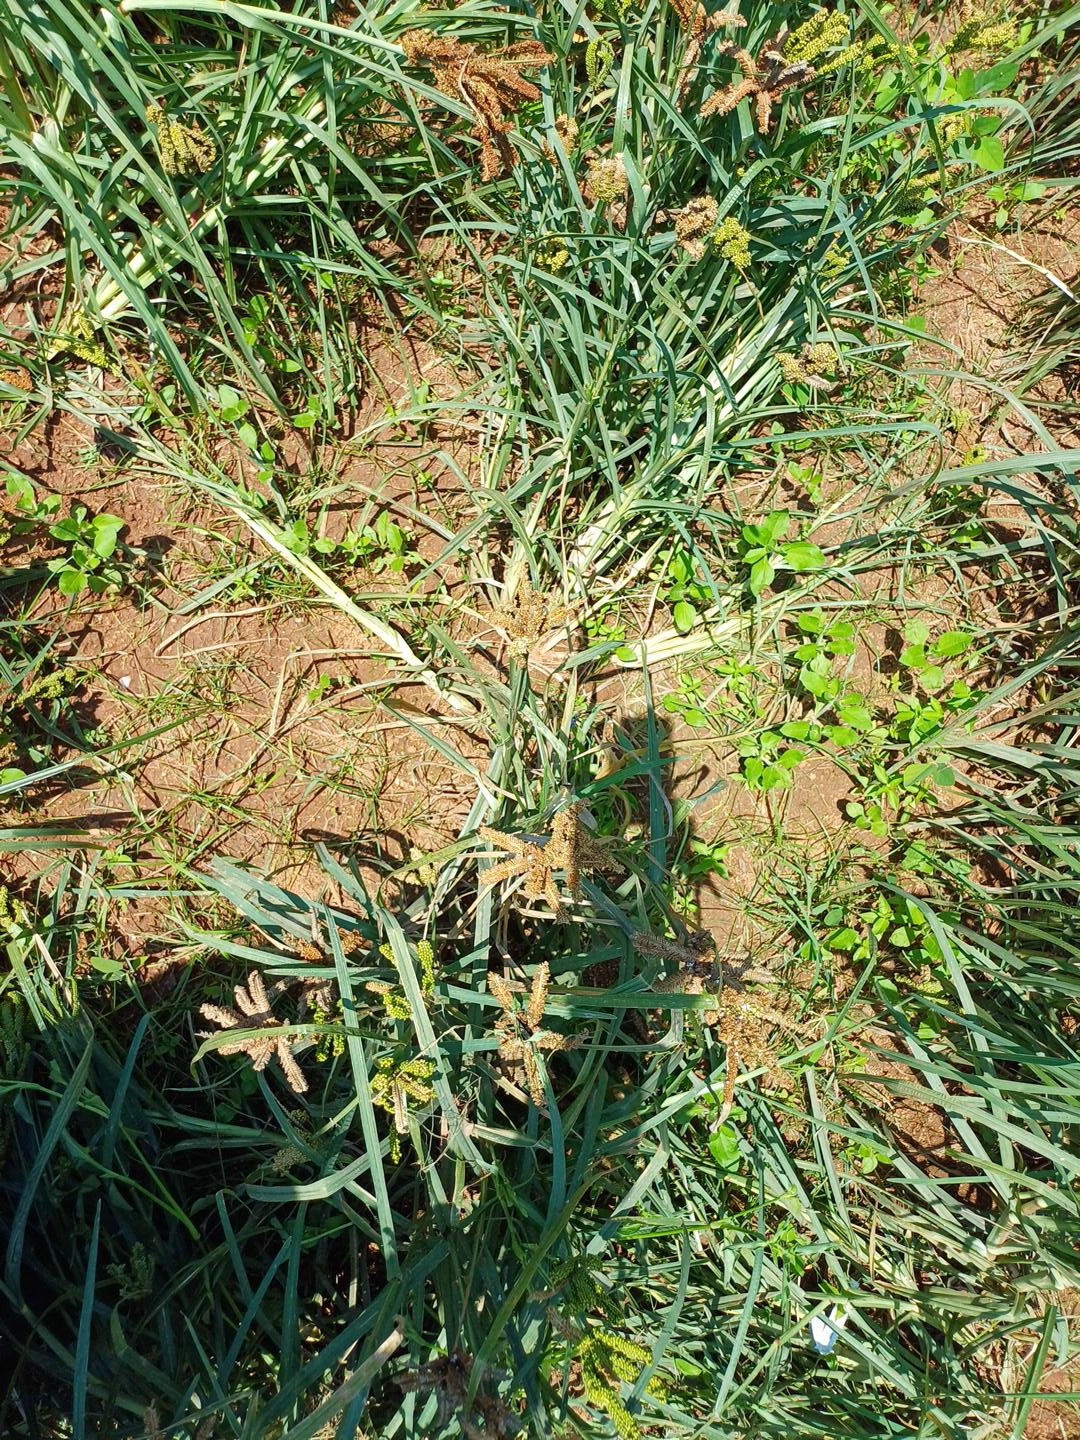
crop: finger millet
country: Kenya
